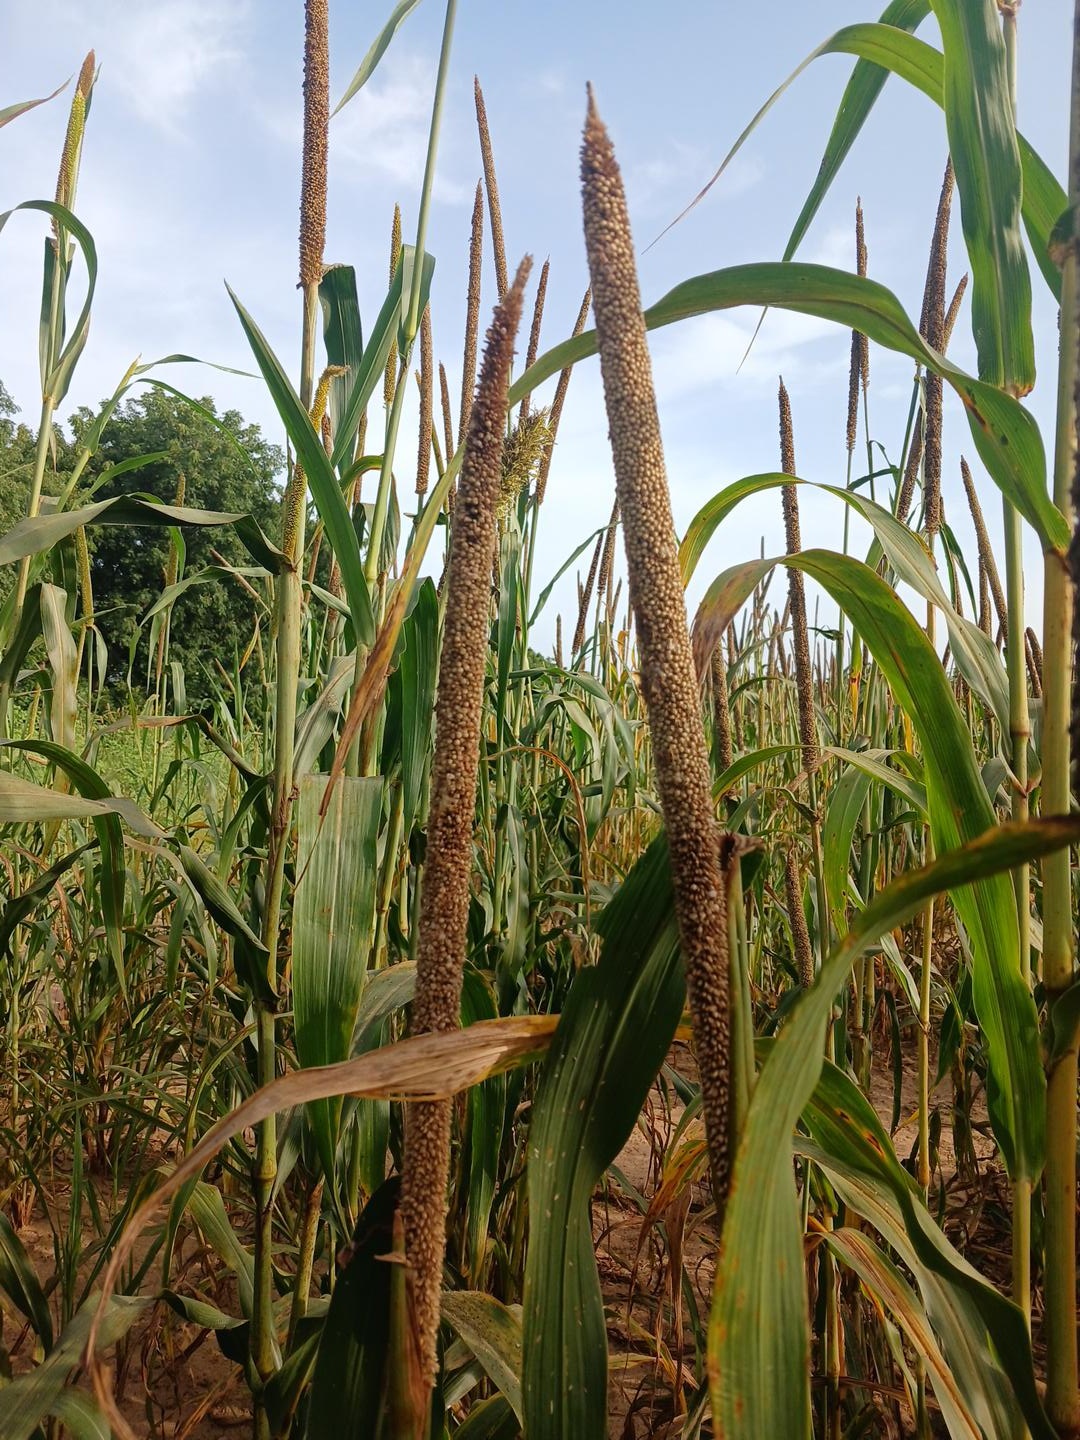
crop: pearl millet
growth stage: maturity
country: Senegal
